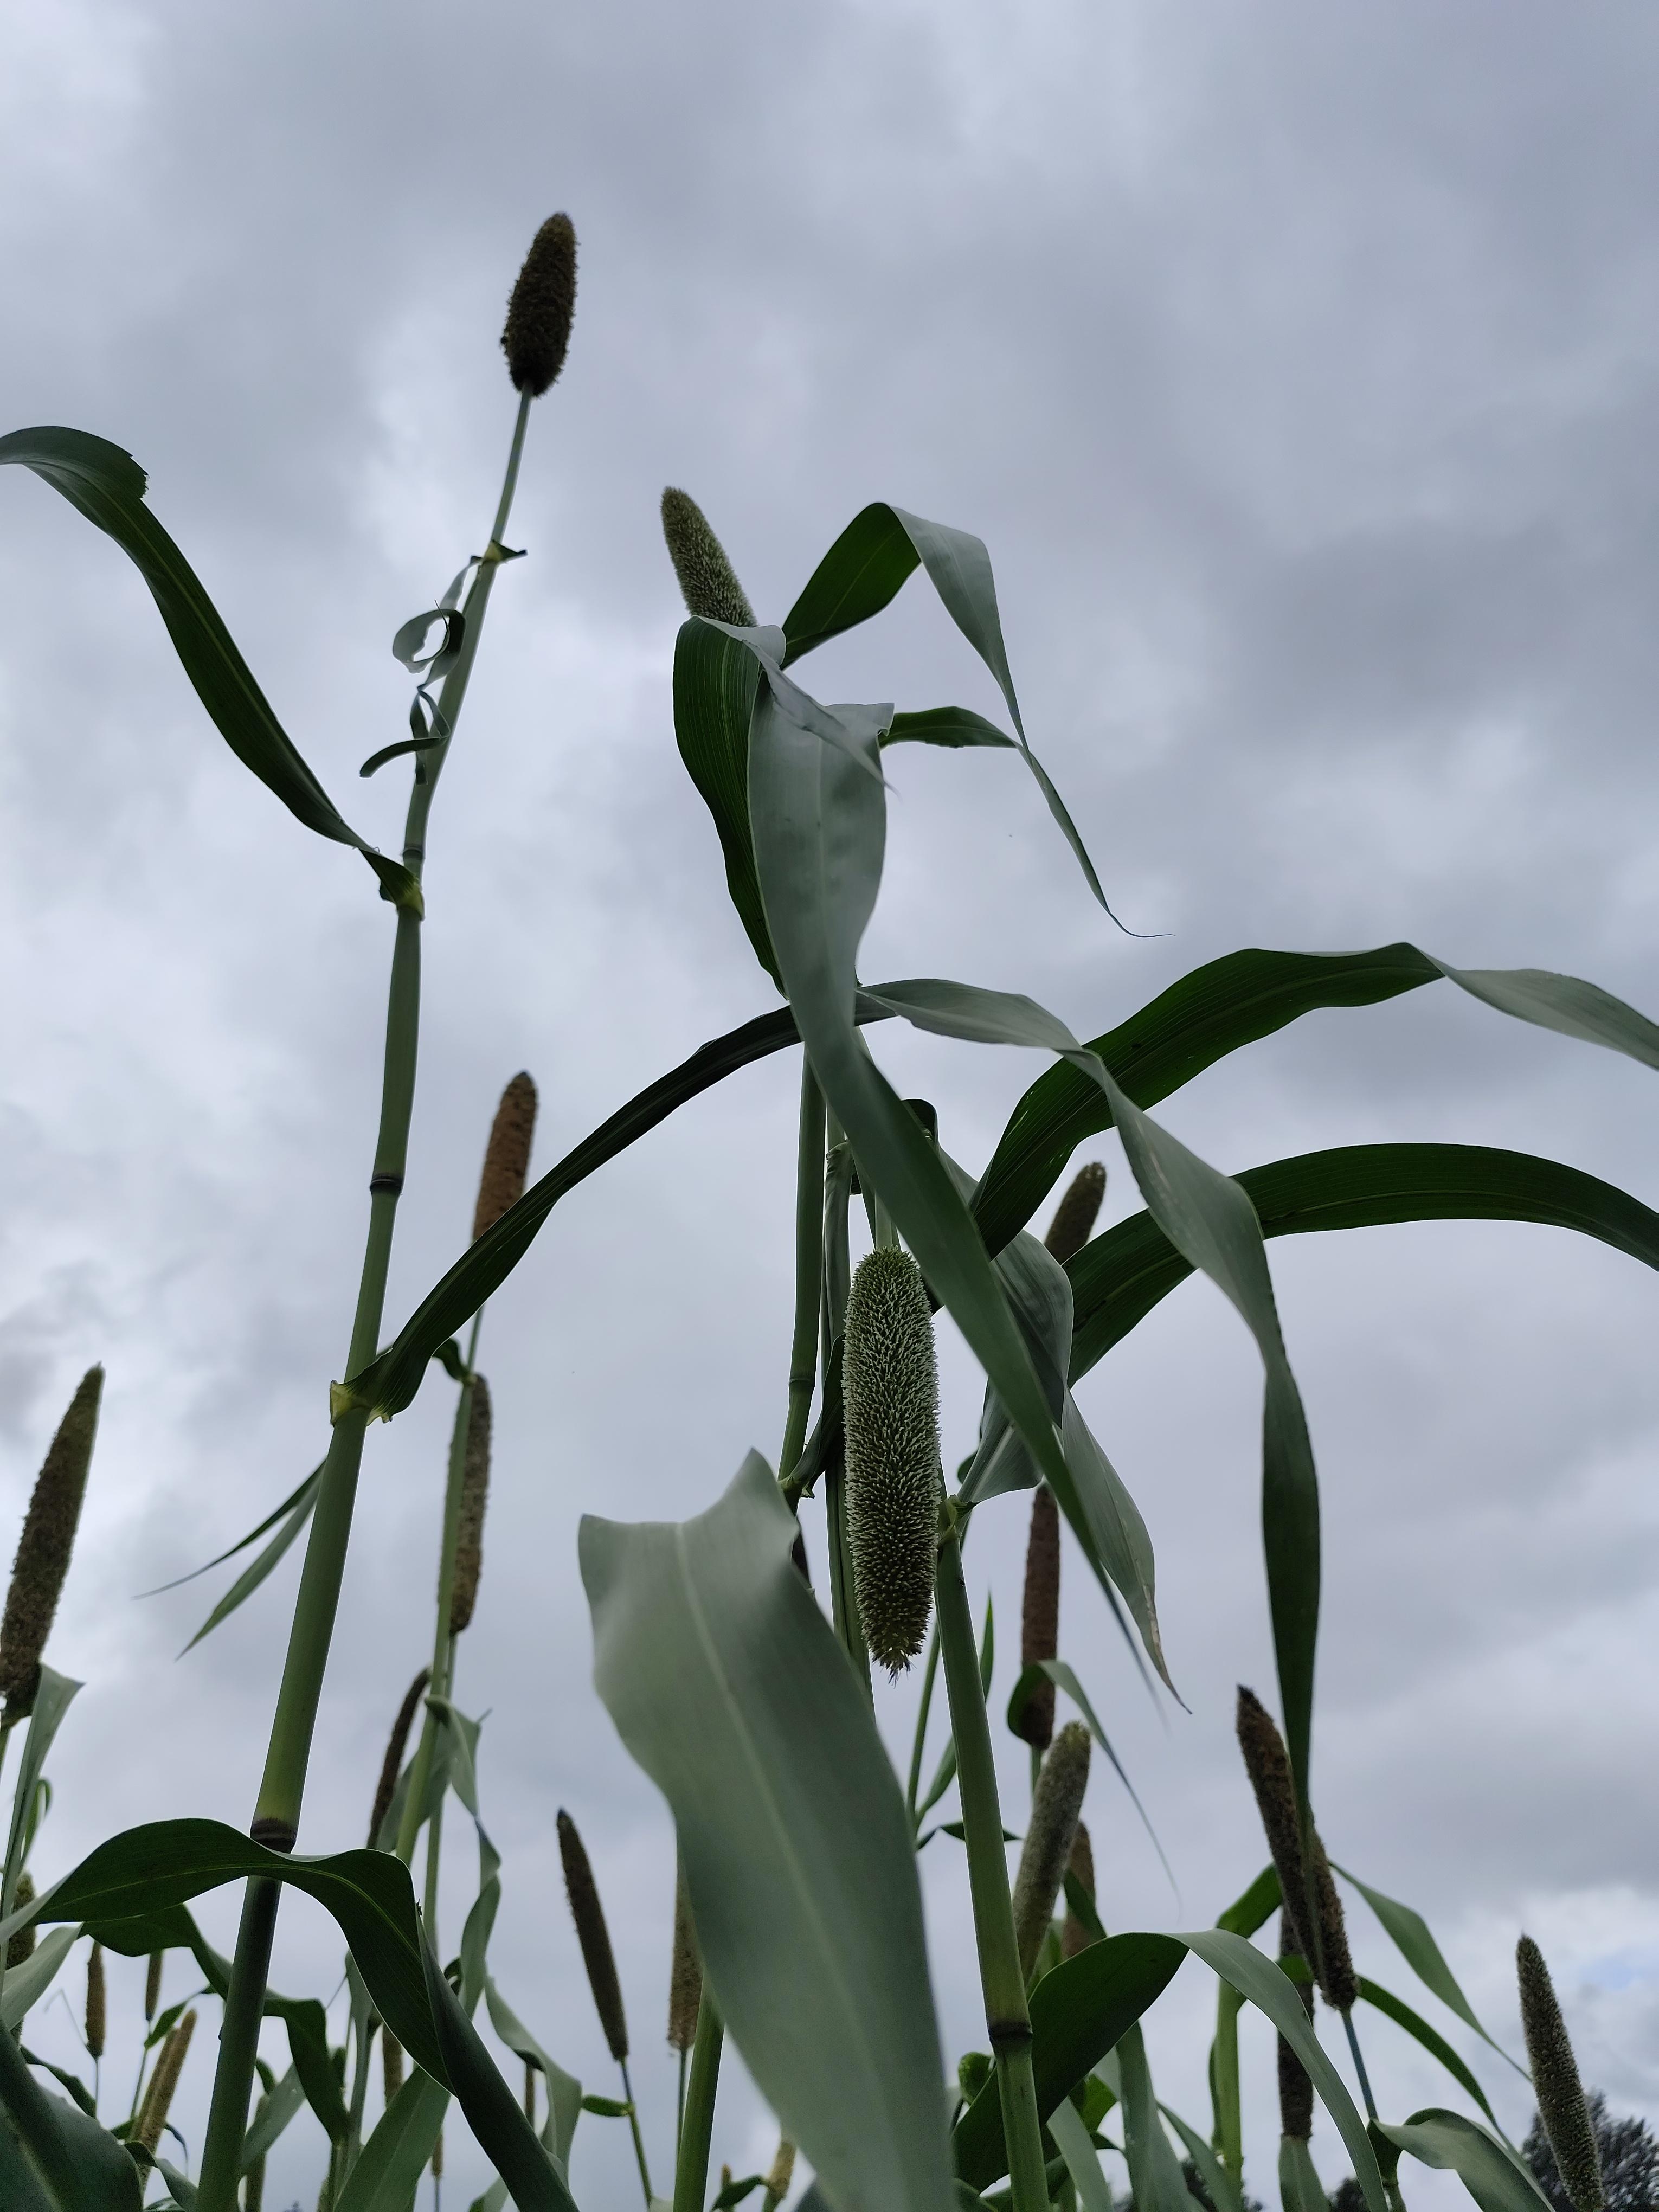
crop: pearl millet
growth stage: heading tuber
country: Tanzania
